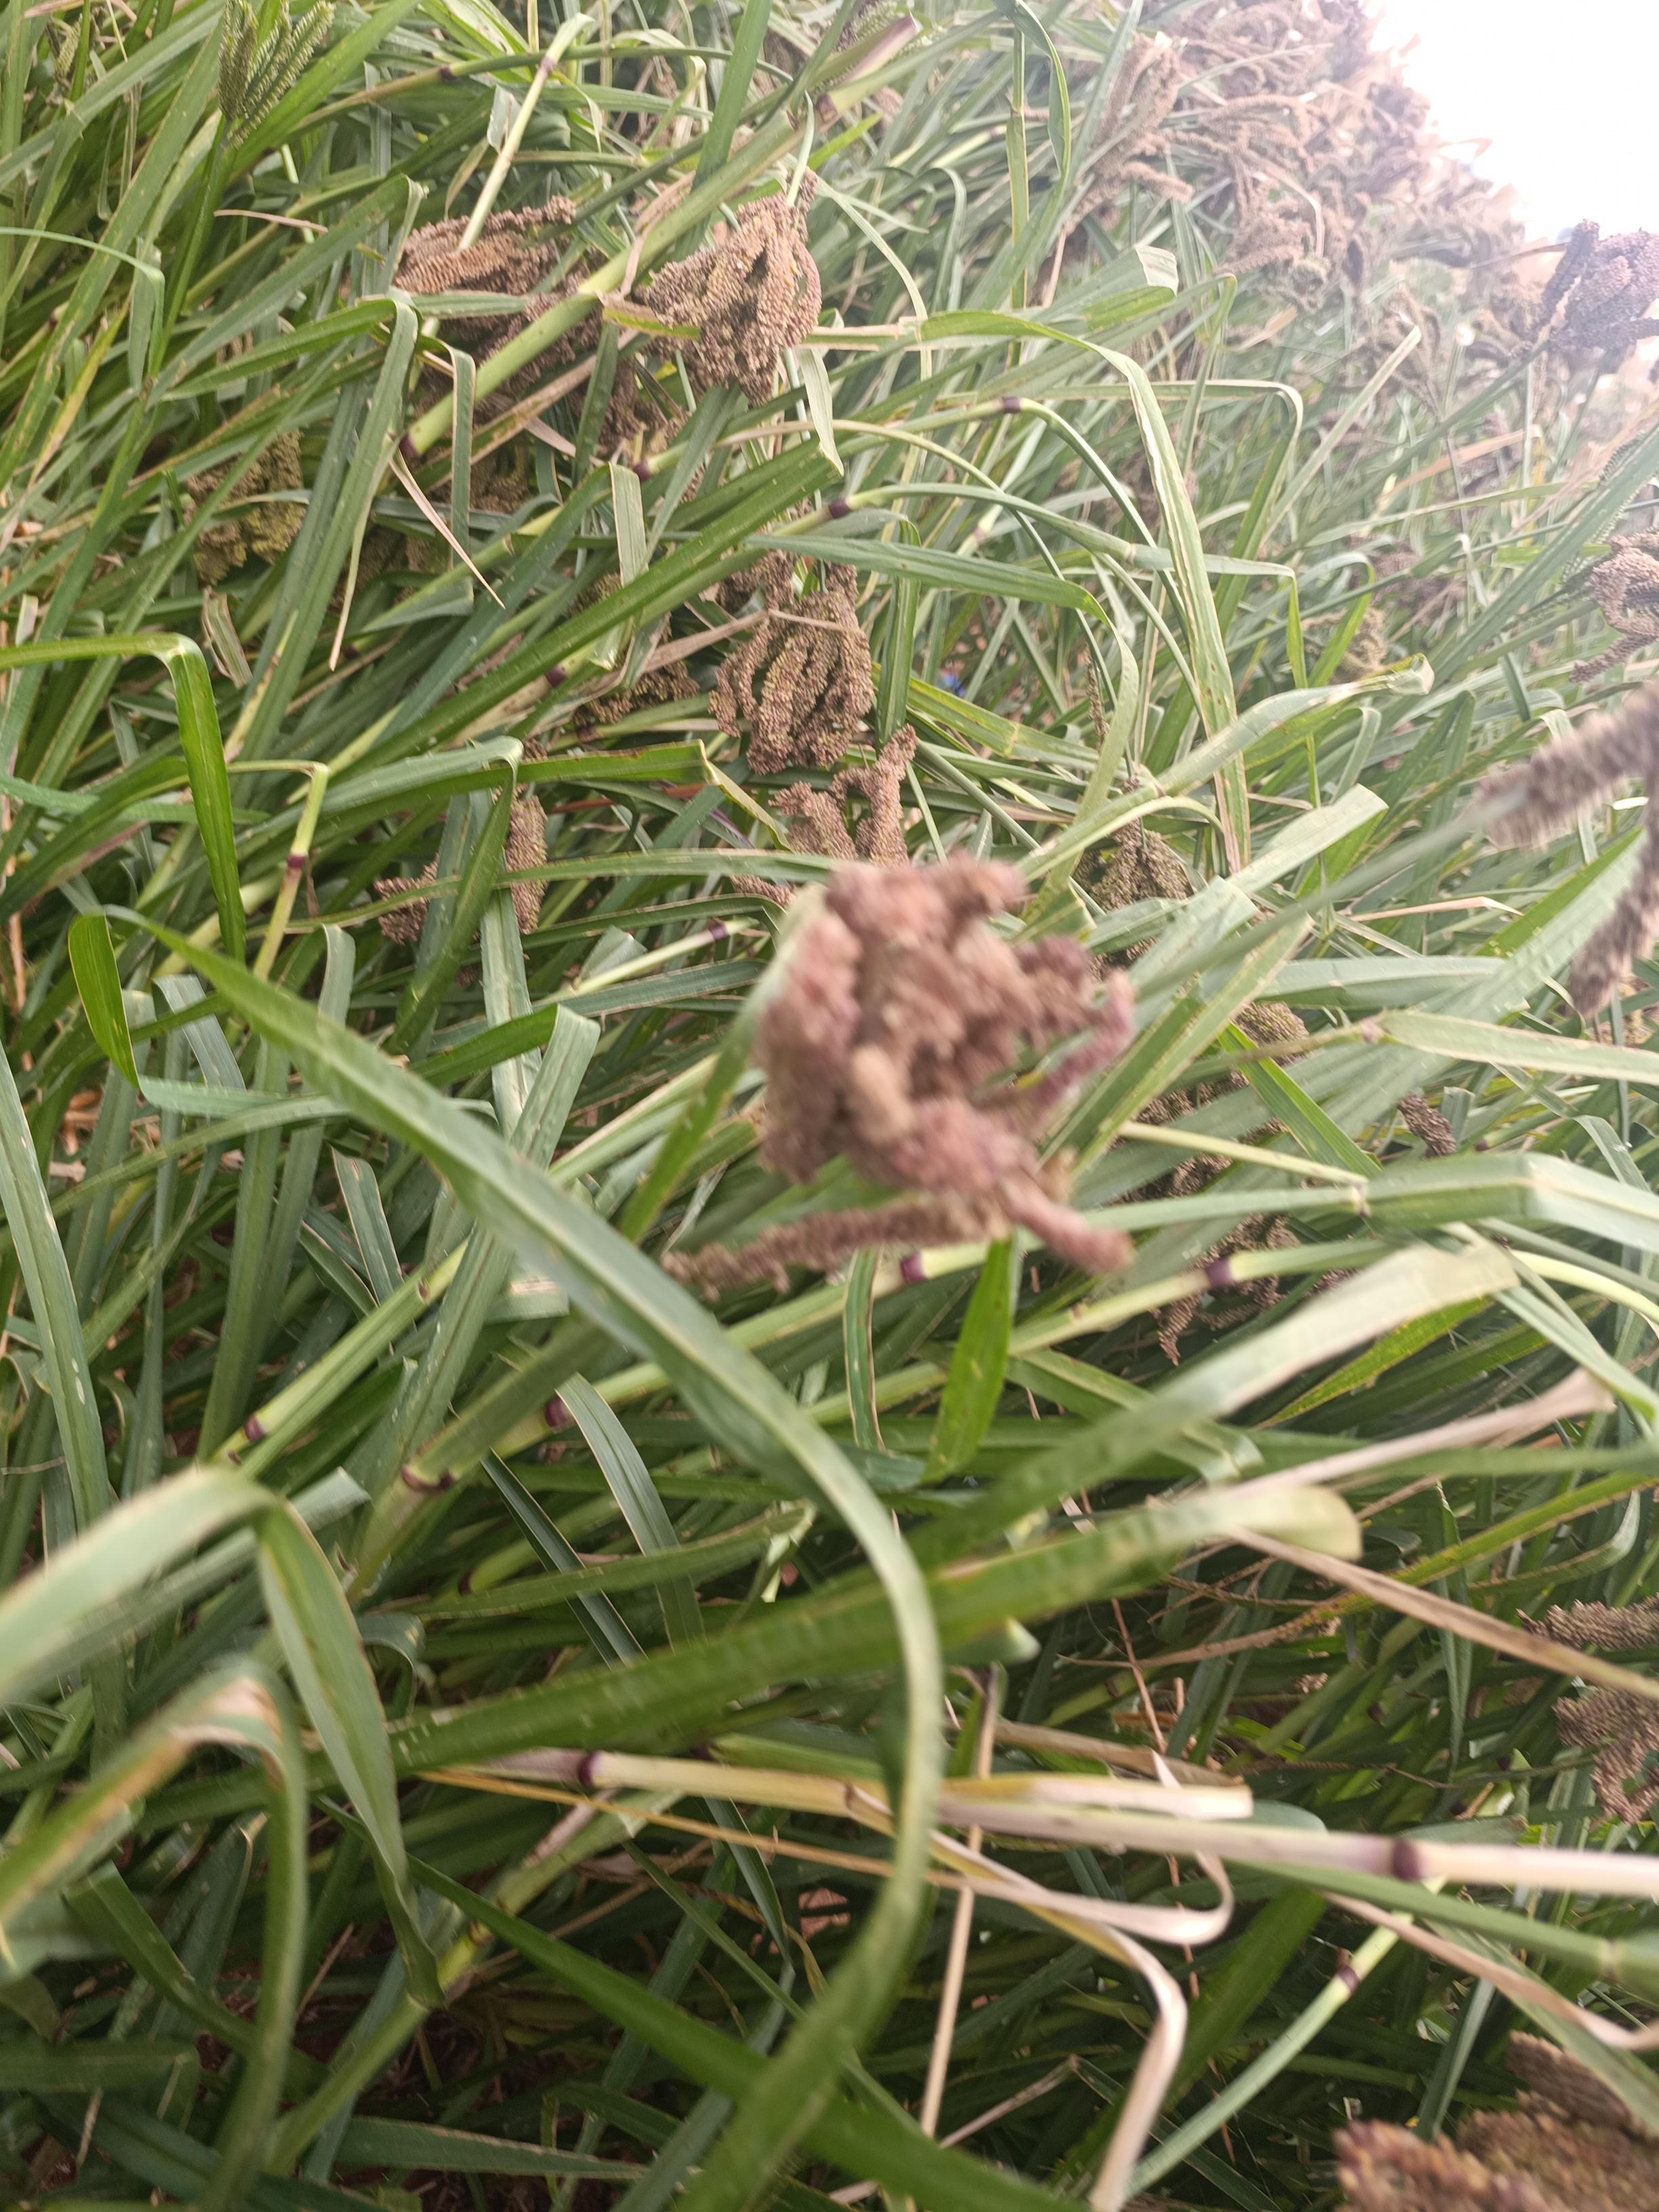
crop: finger millet
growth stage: filling grain
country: Kenya
